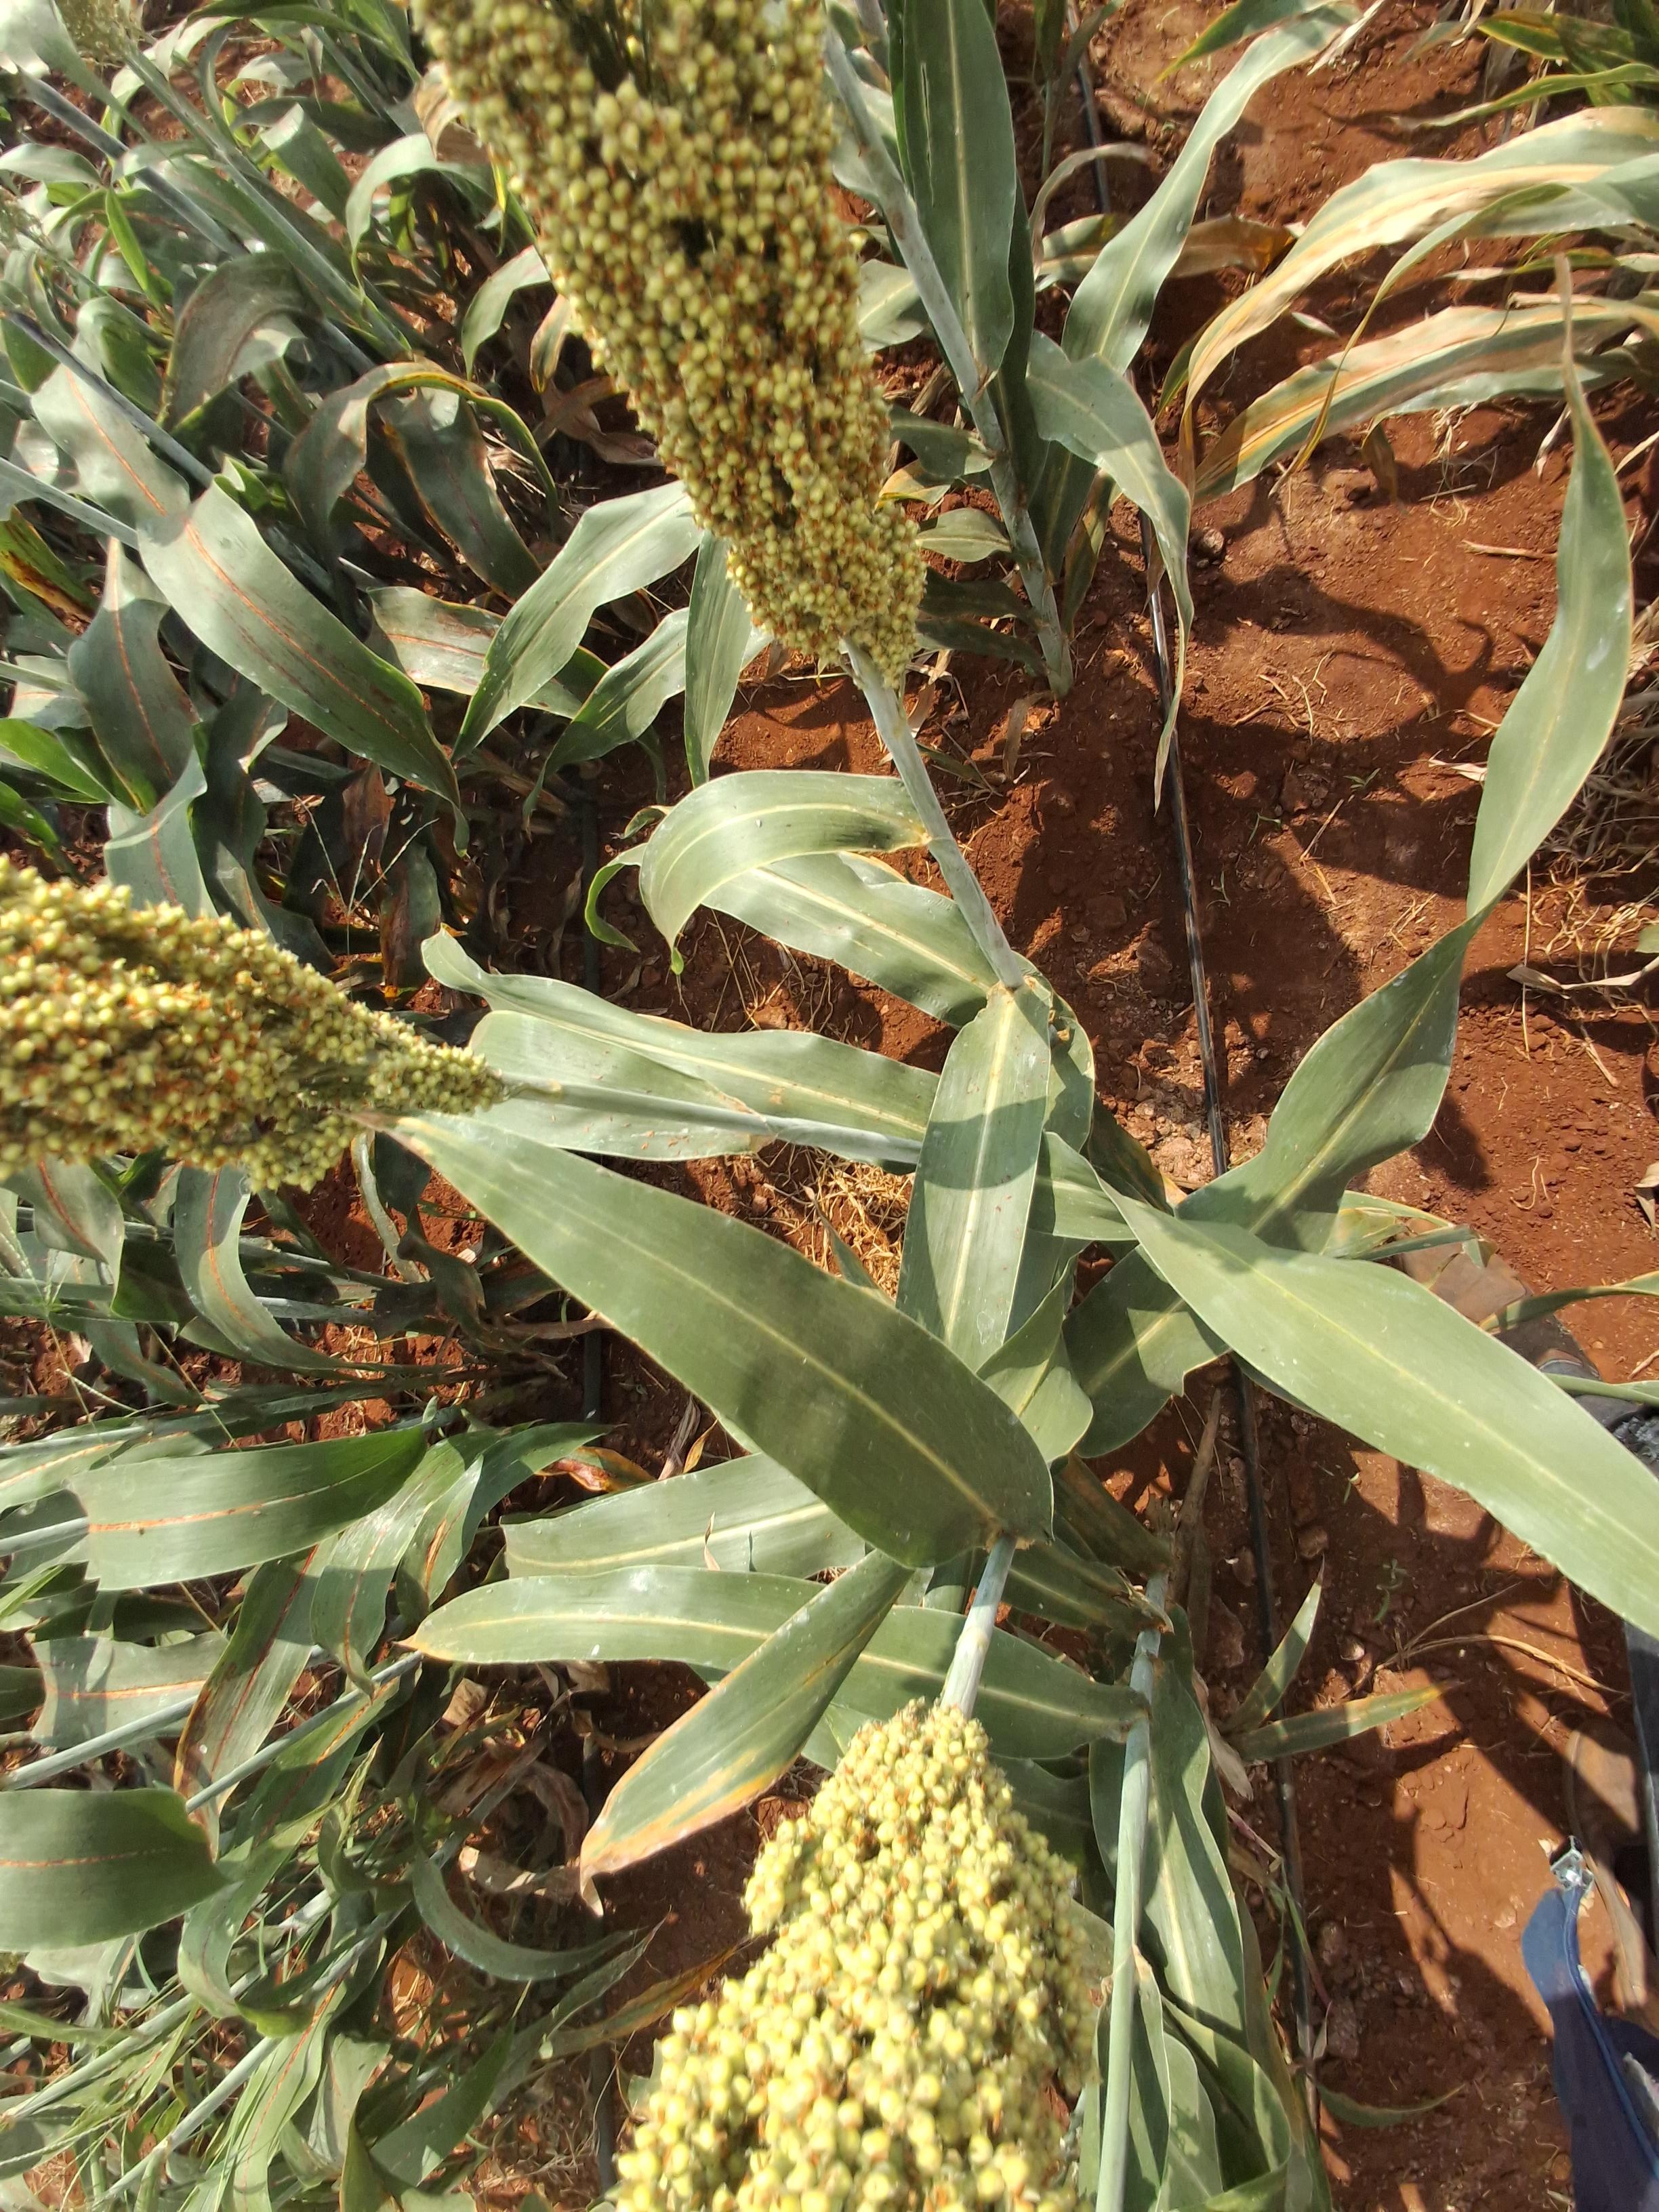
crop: sorghum
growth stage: filling grain
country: Kenya
